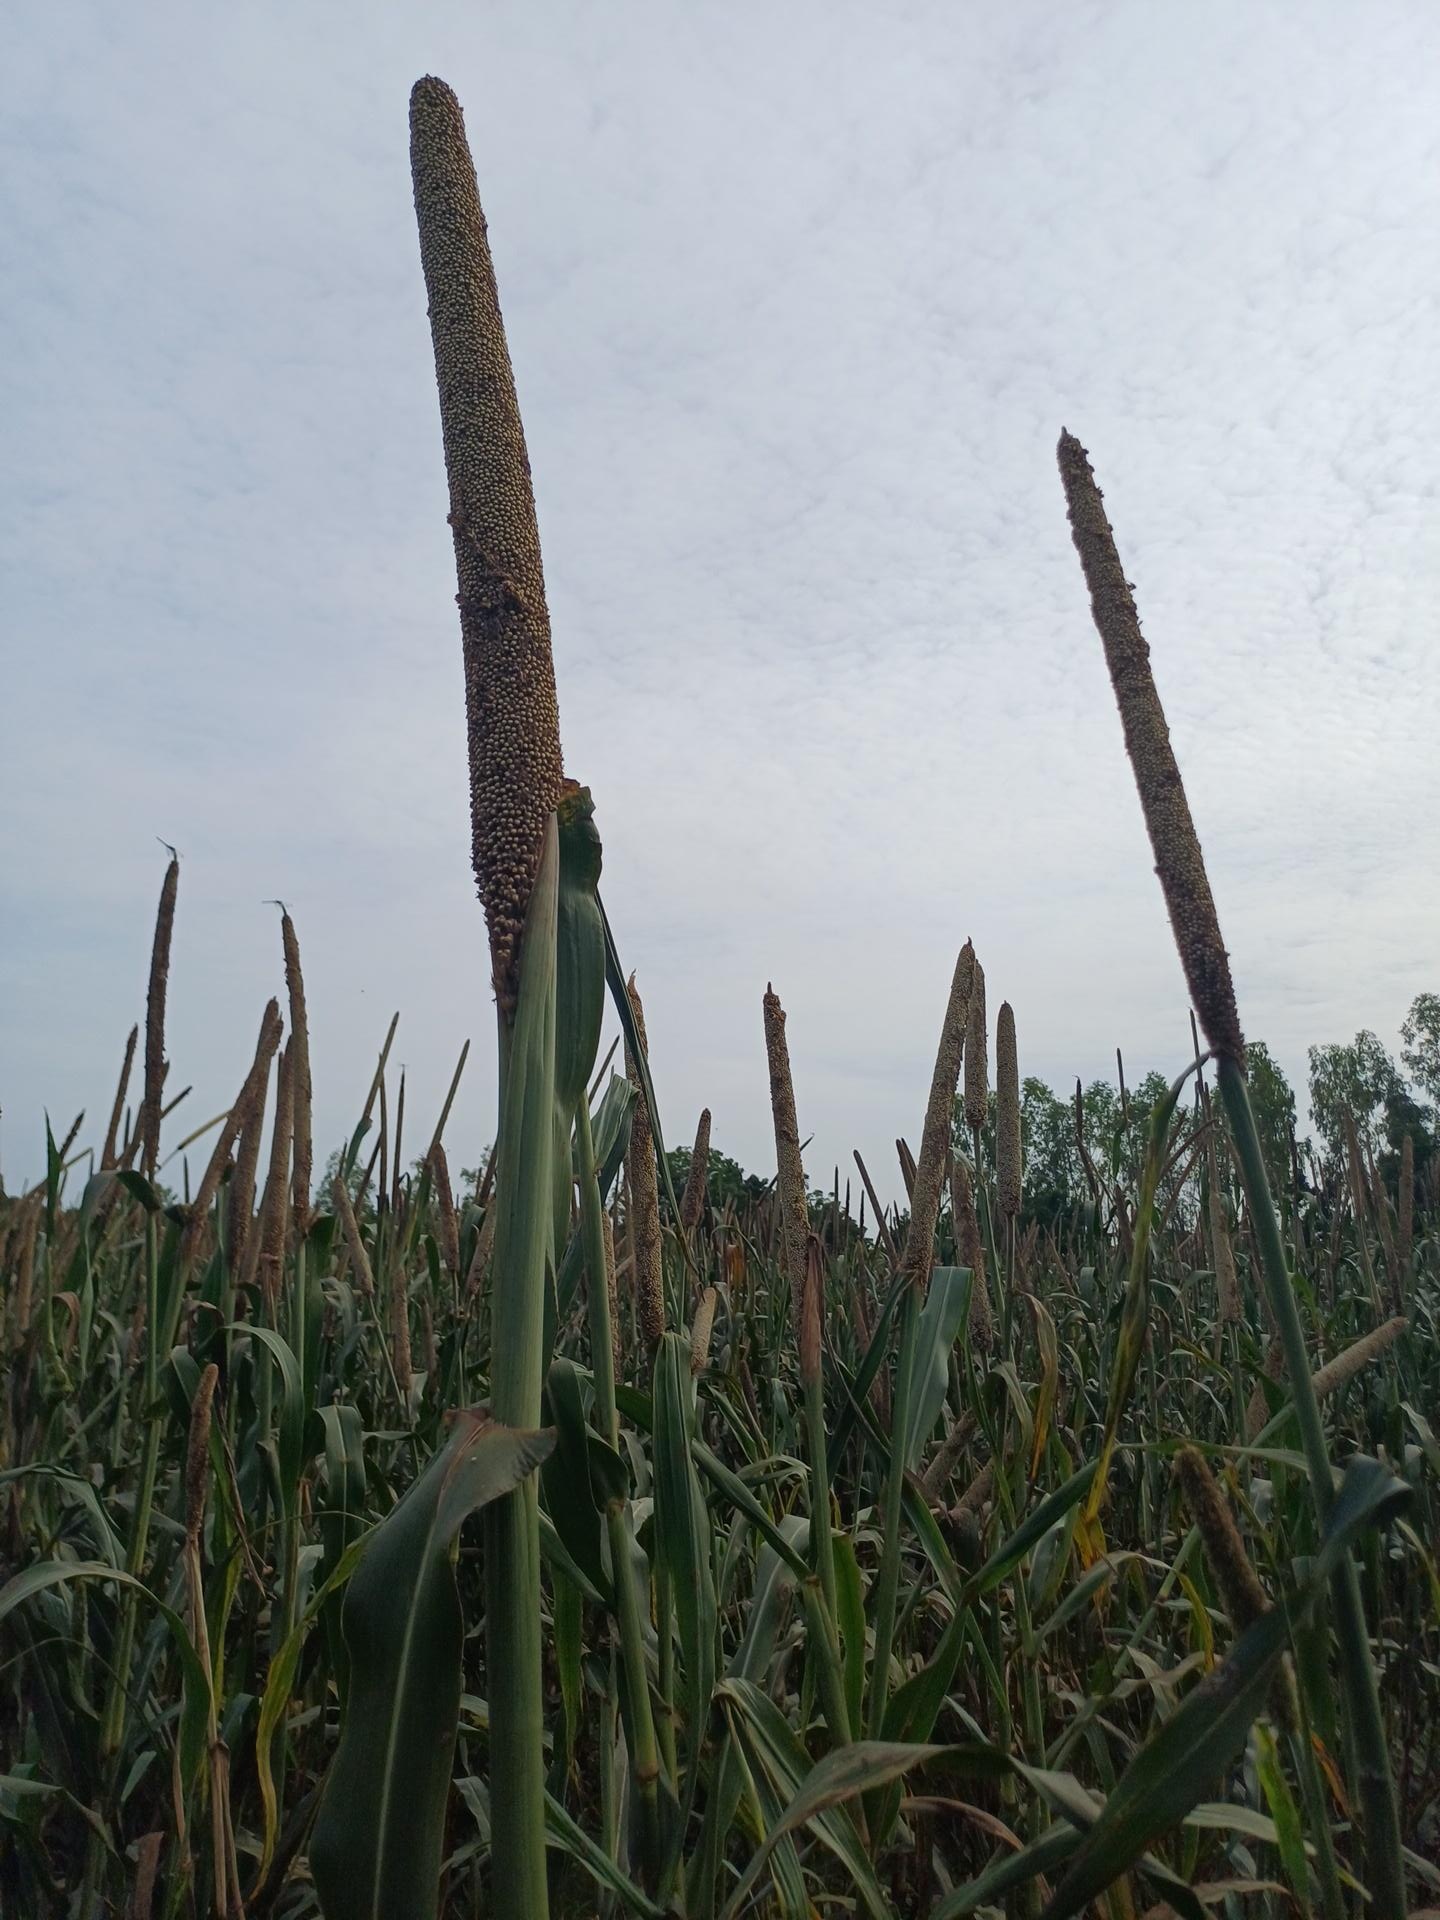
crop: pearl millet
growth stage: filling grain
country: Senegal
